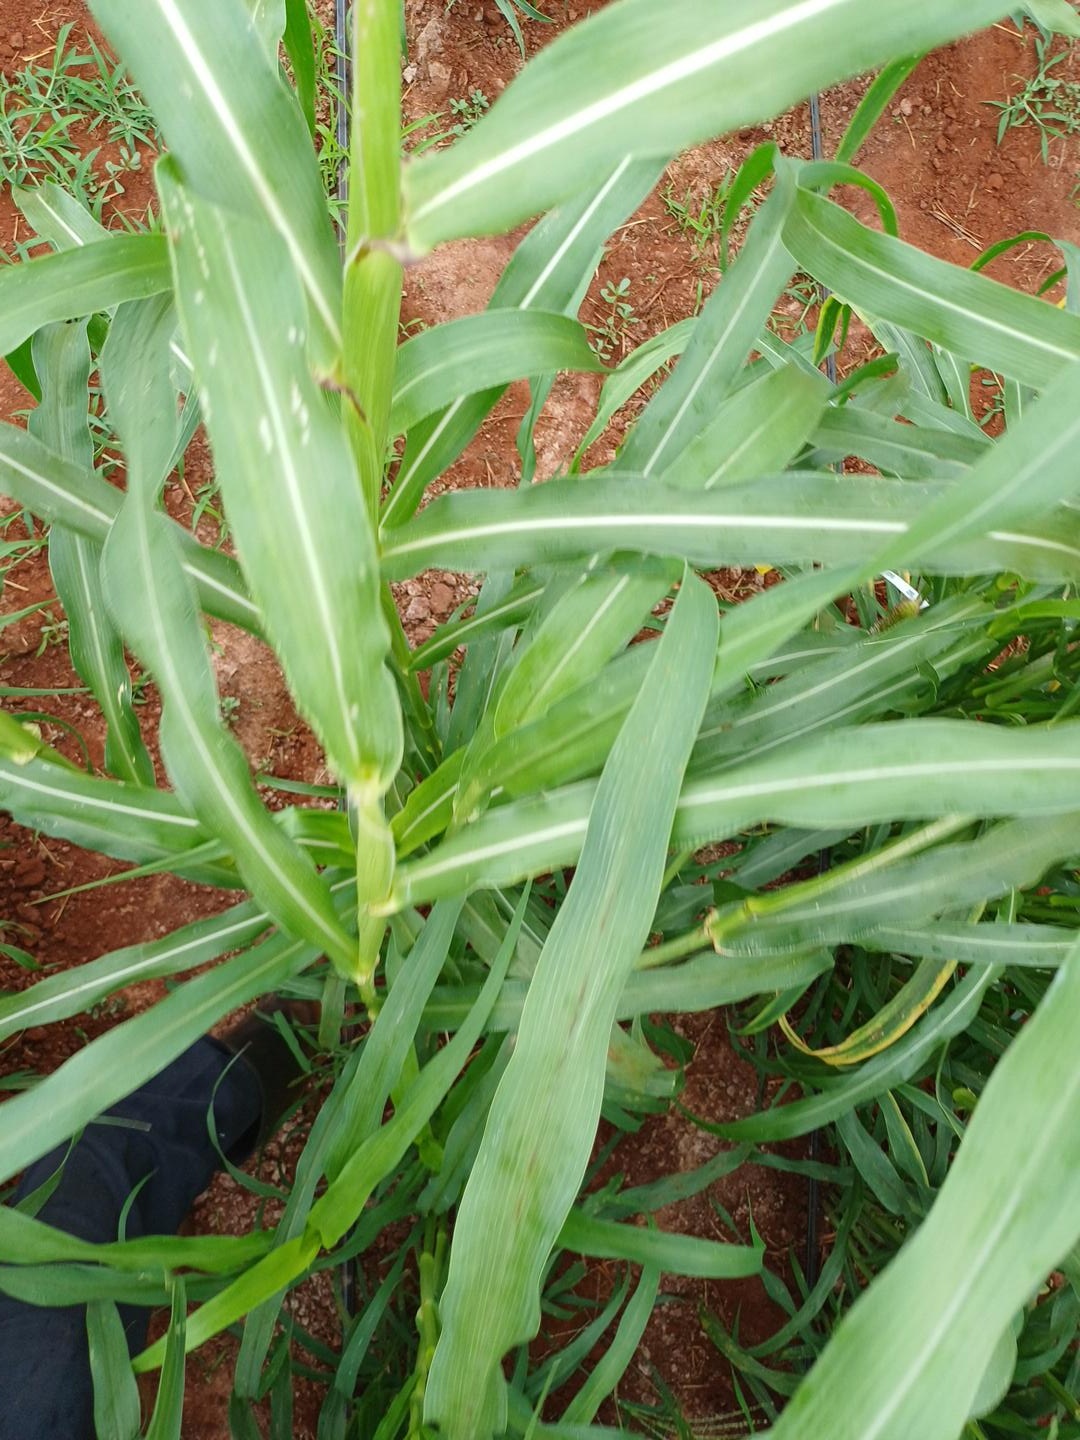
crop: pearl millet
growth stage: flowering
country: Kenya
